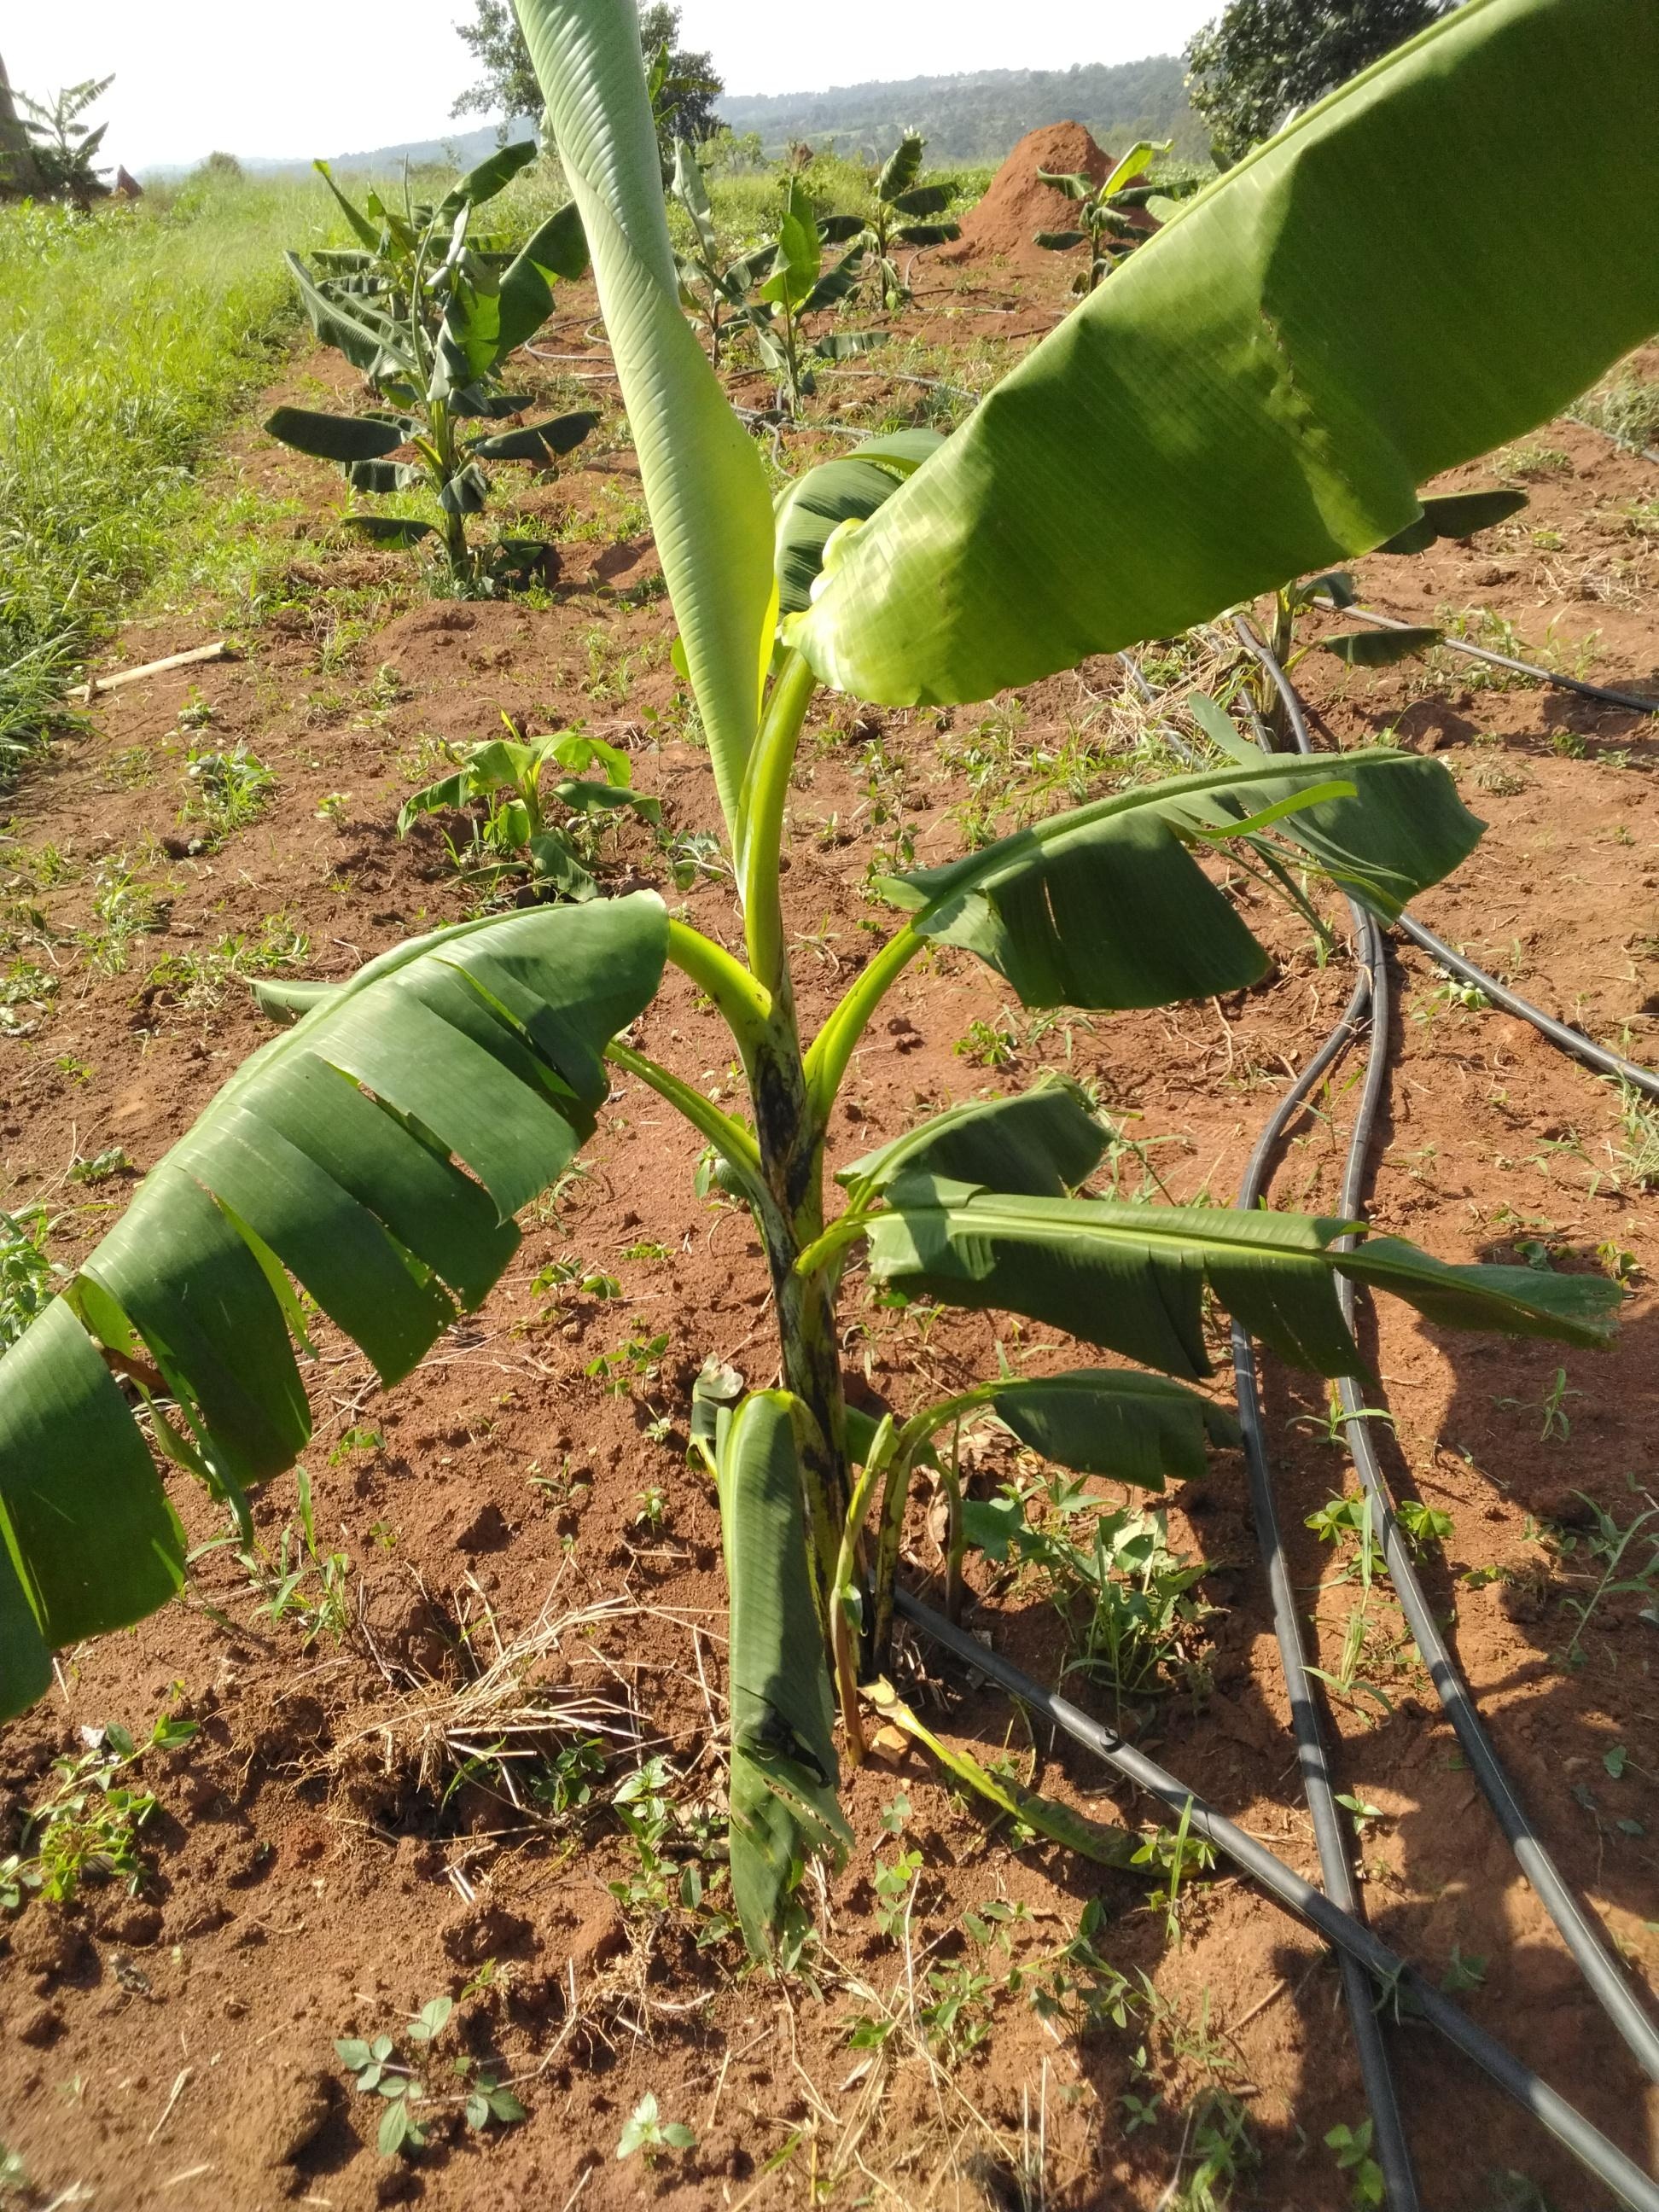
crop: banana
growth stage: vegetative
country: Uganda
